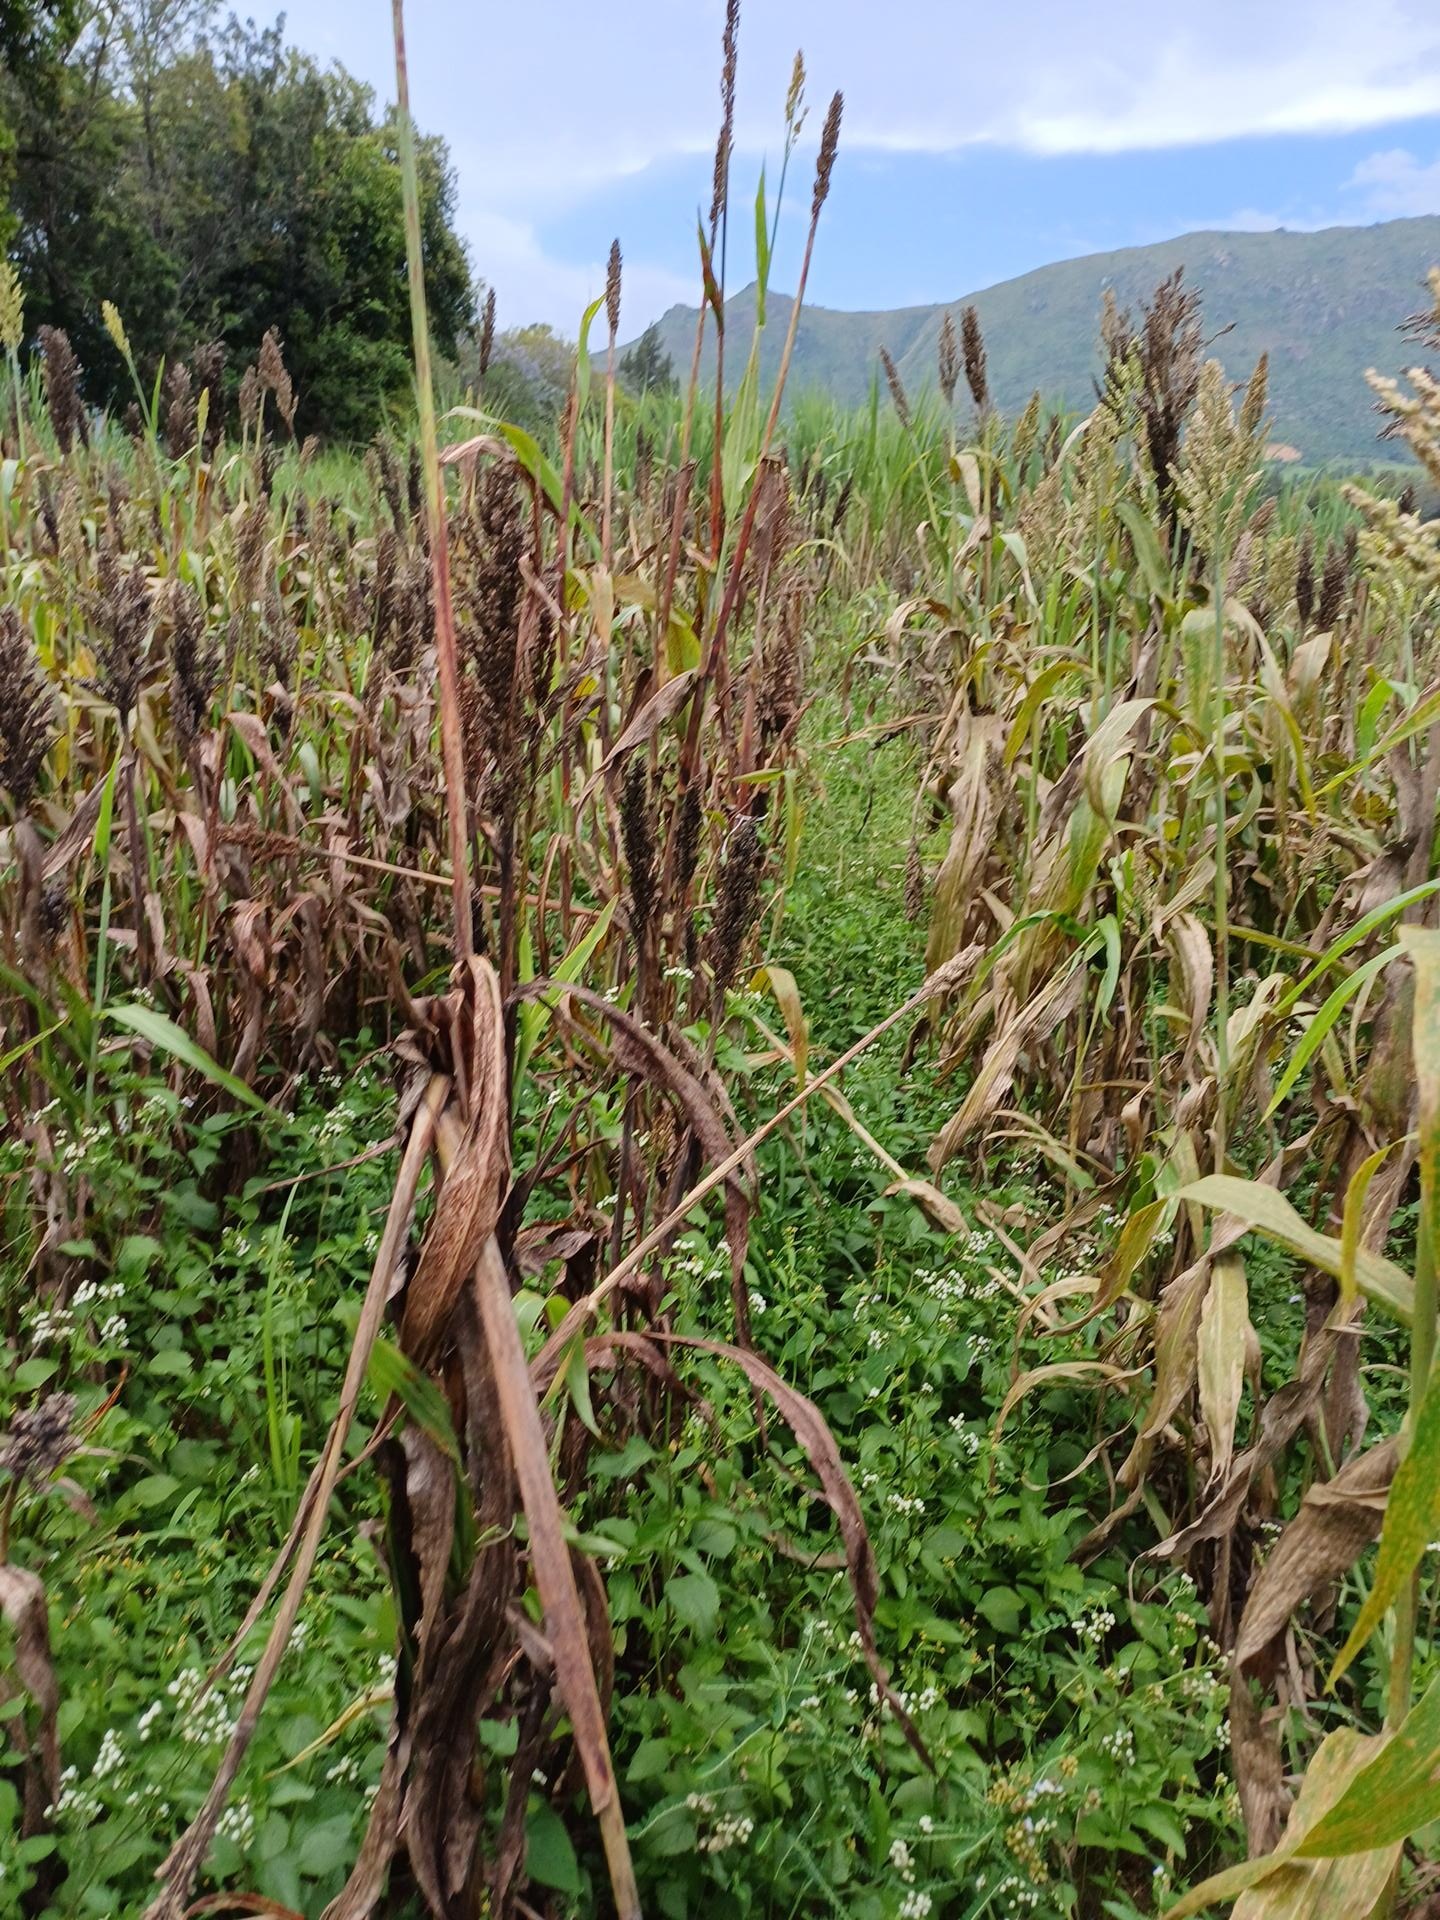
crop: sorghum
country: Kenya
